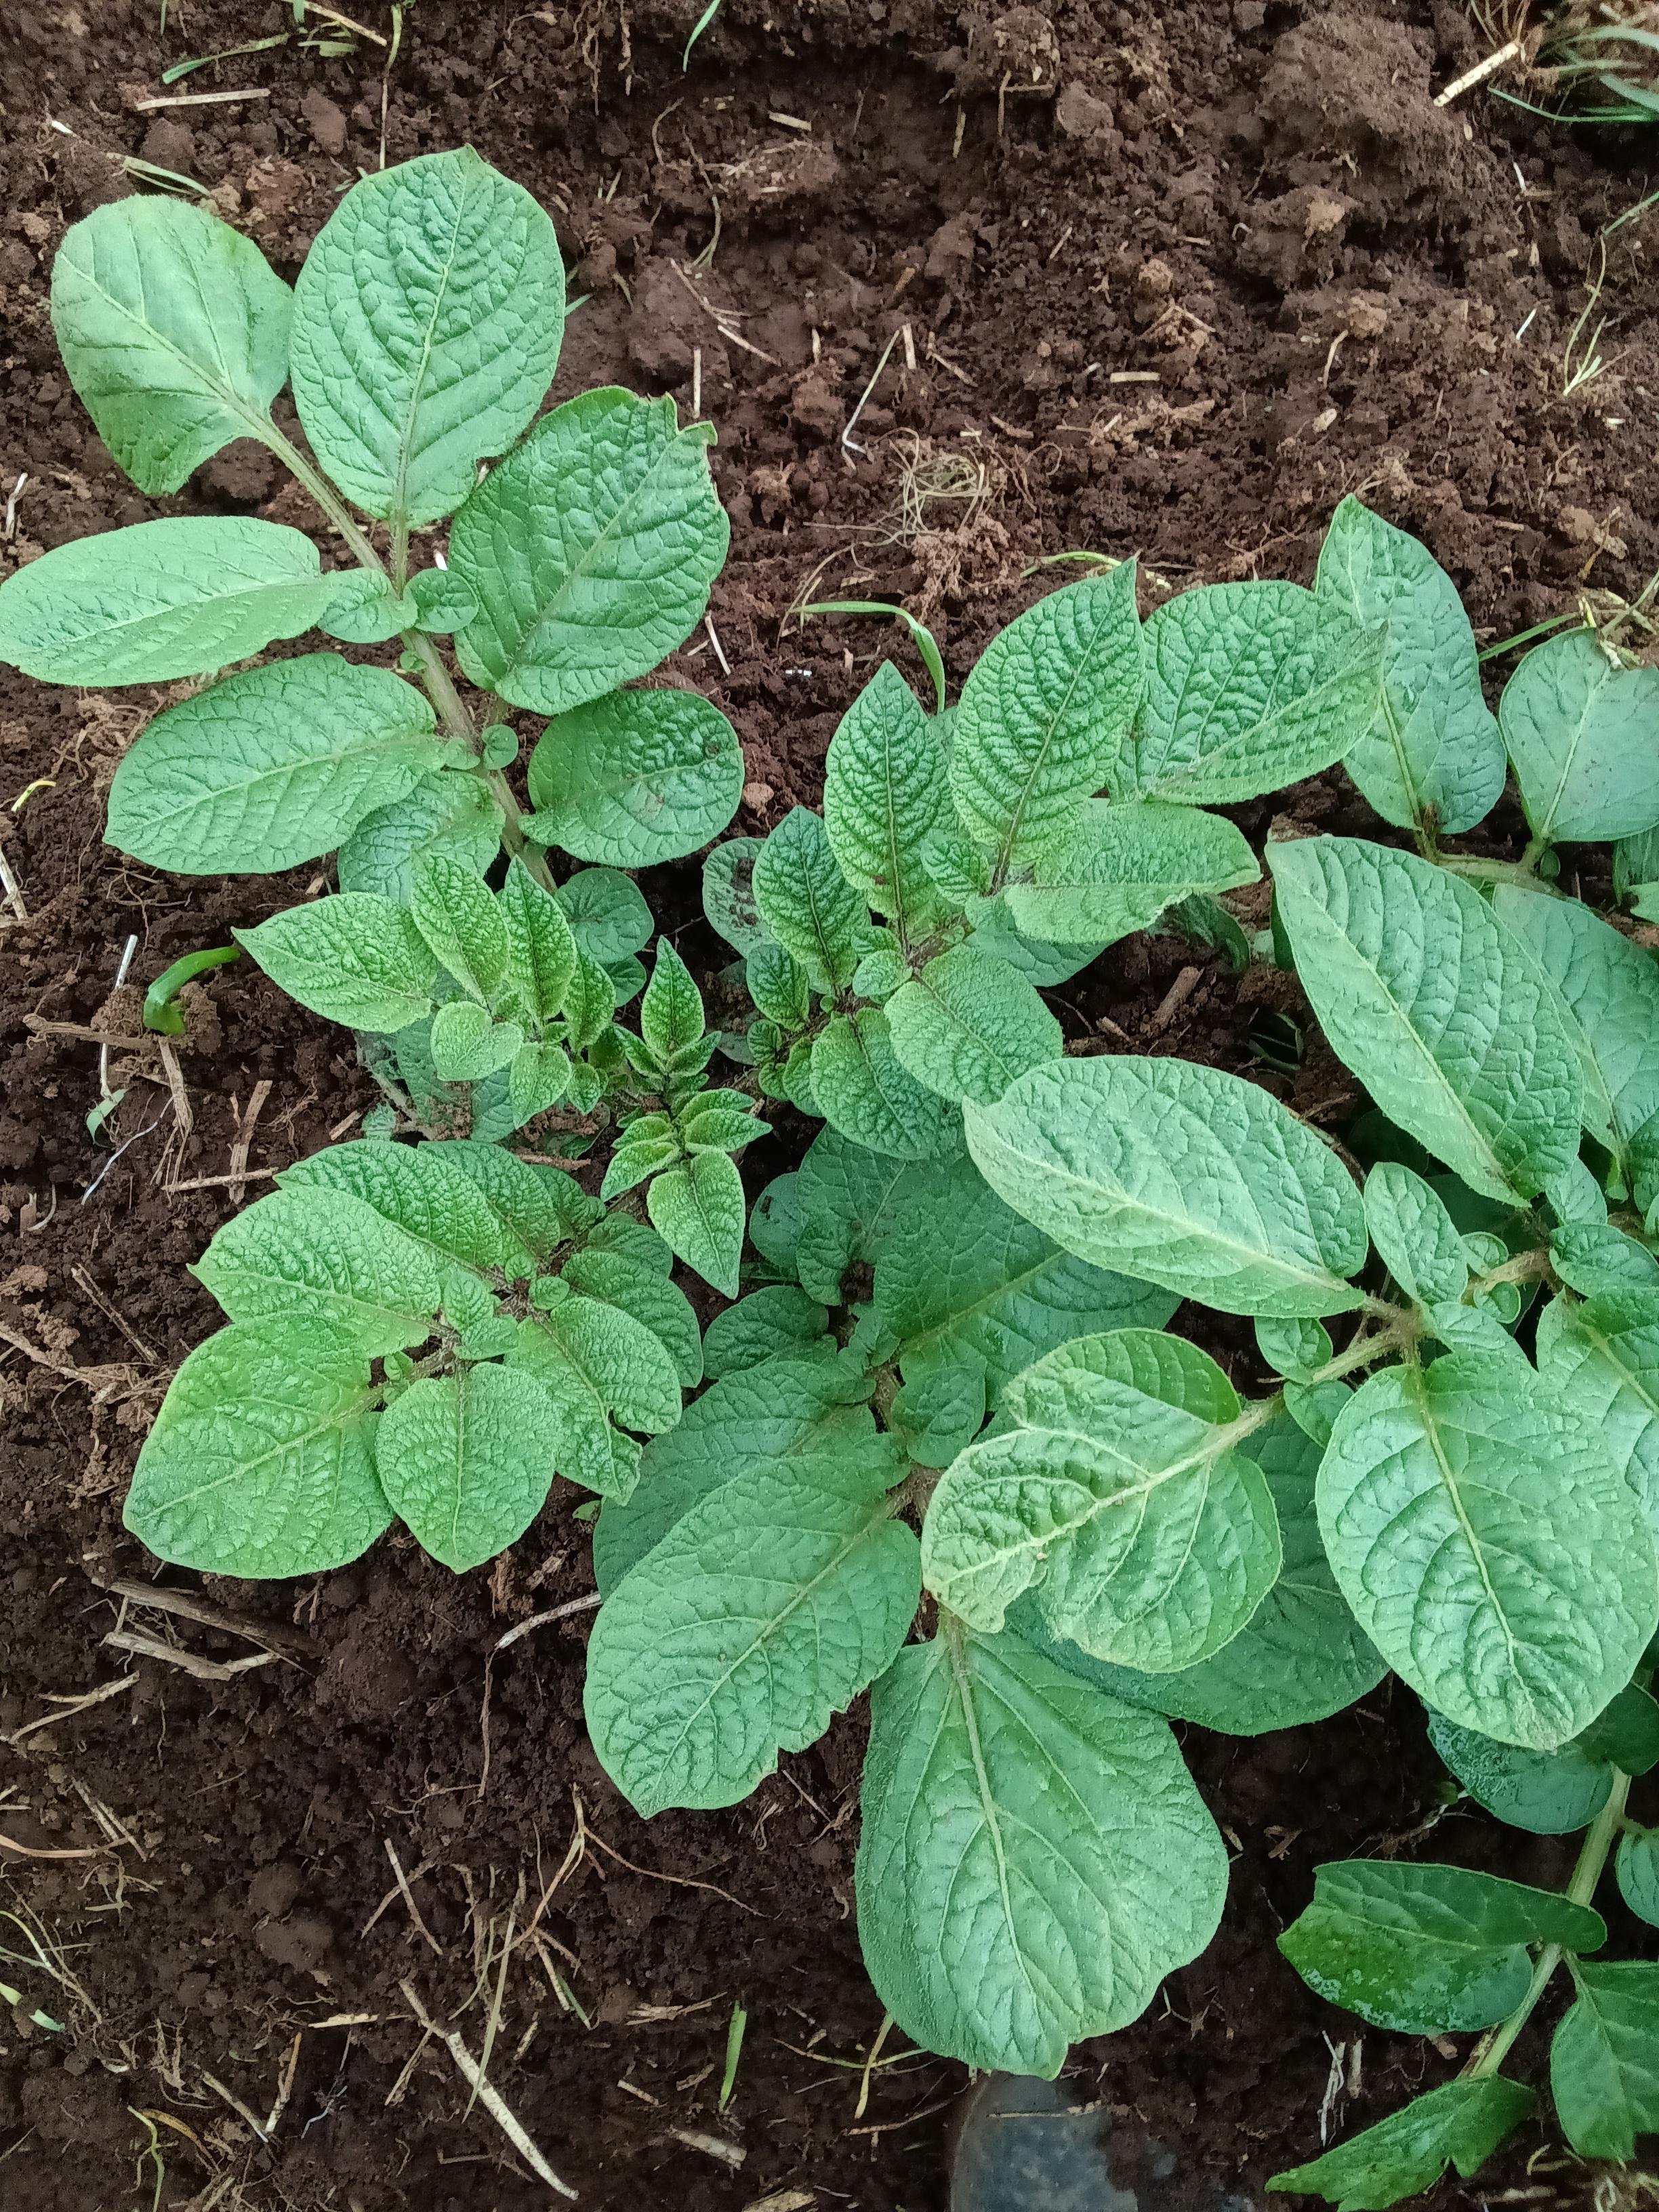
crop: potato
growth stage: vegetative
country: Kenya
